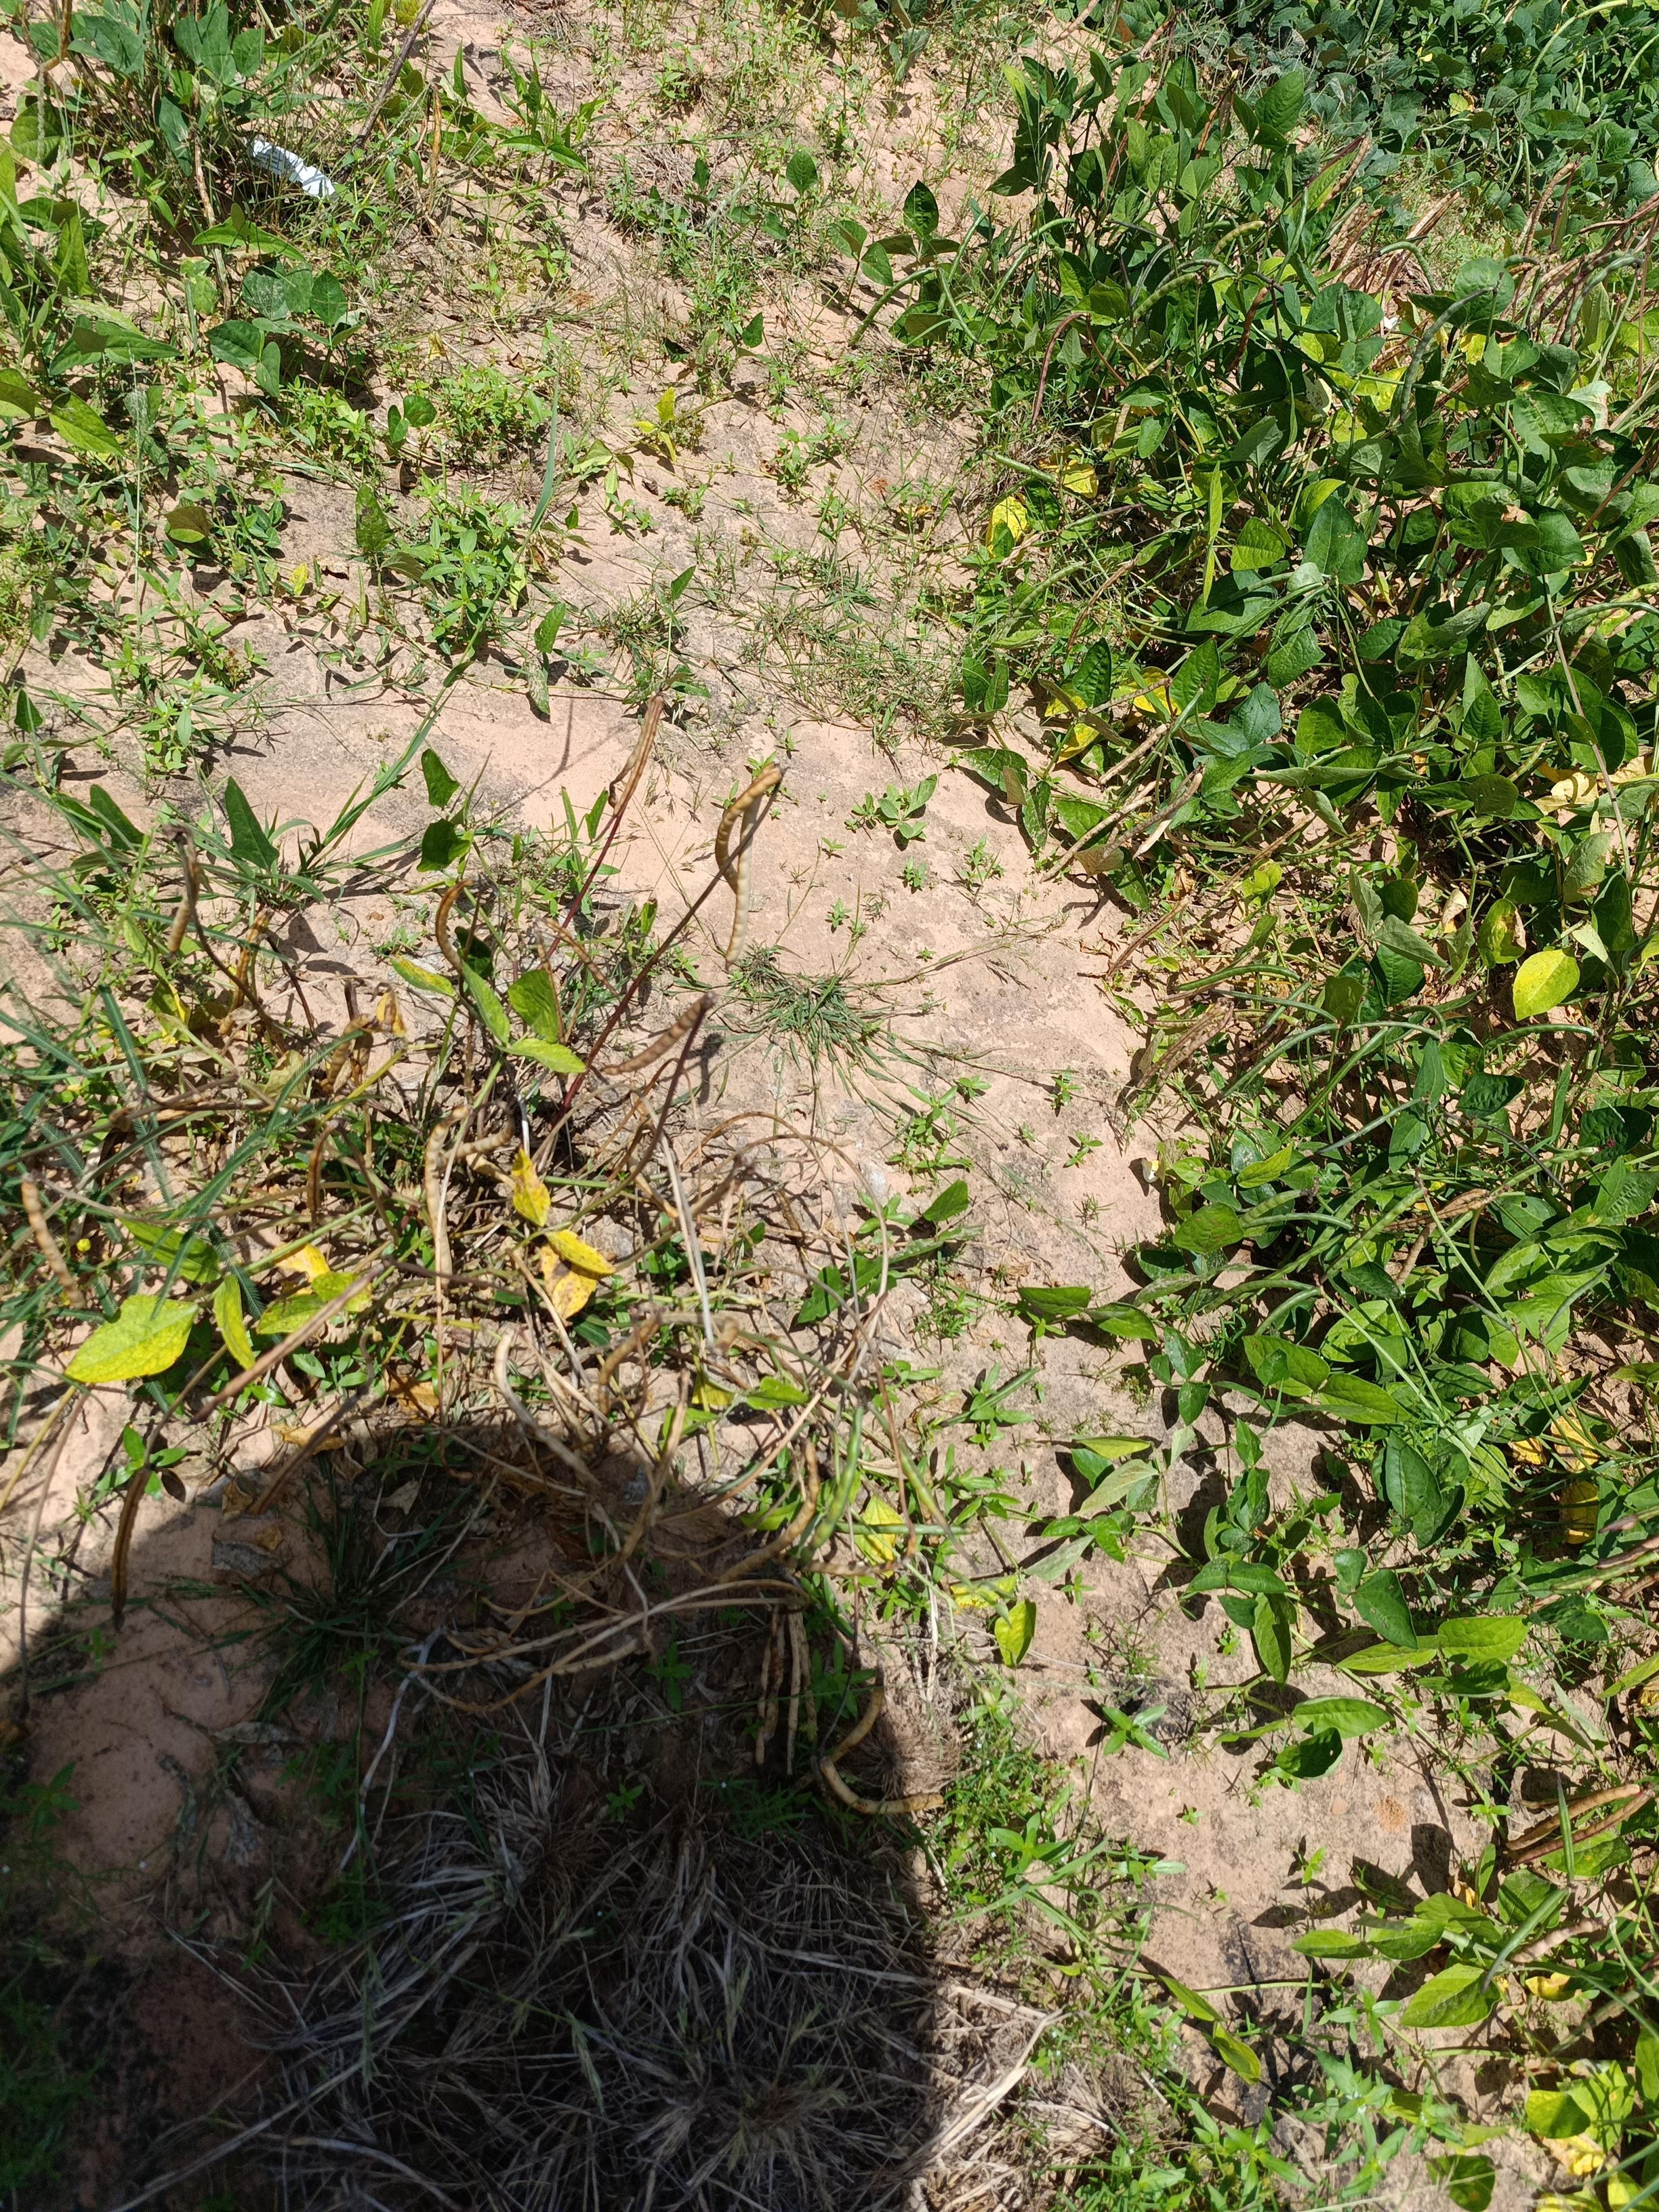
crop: cowpea
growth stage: maturity
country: Nigeria
